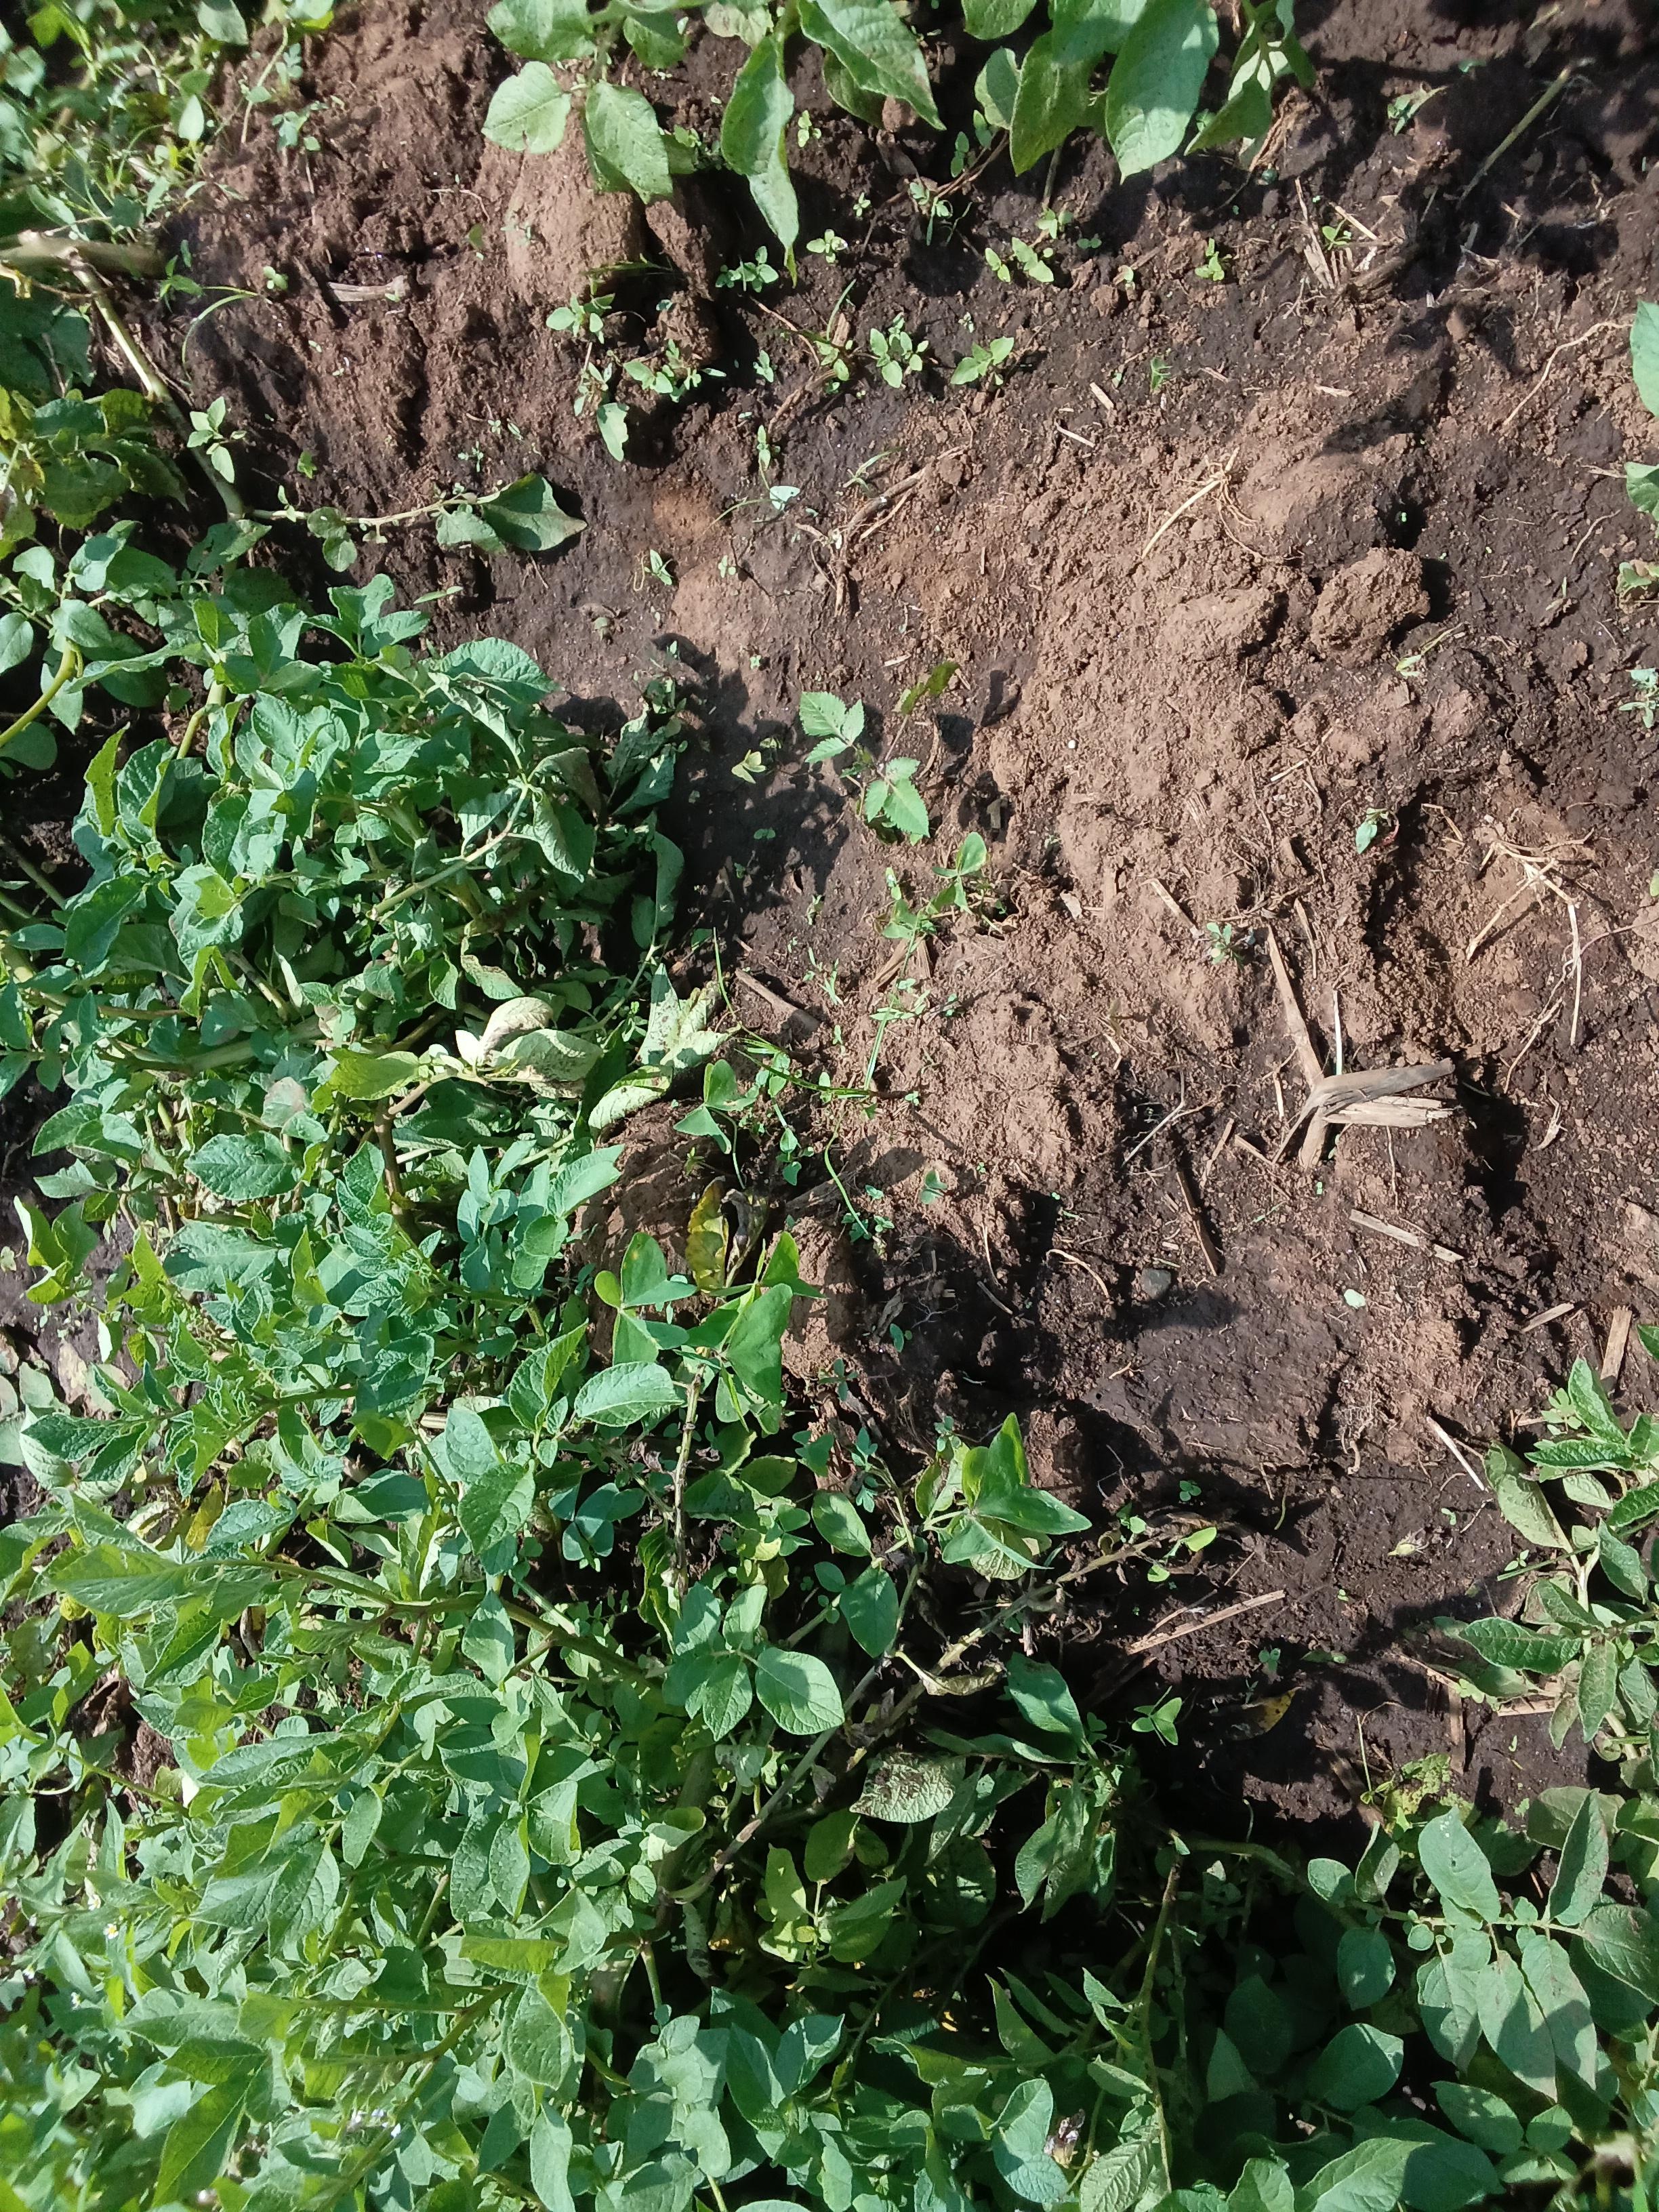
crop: potato
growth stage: flowering
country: Kenya
